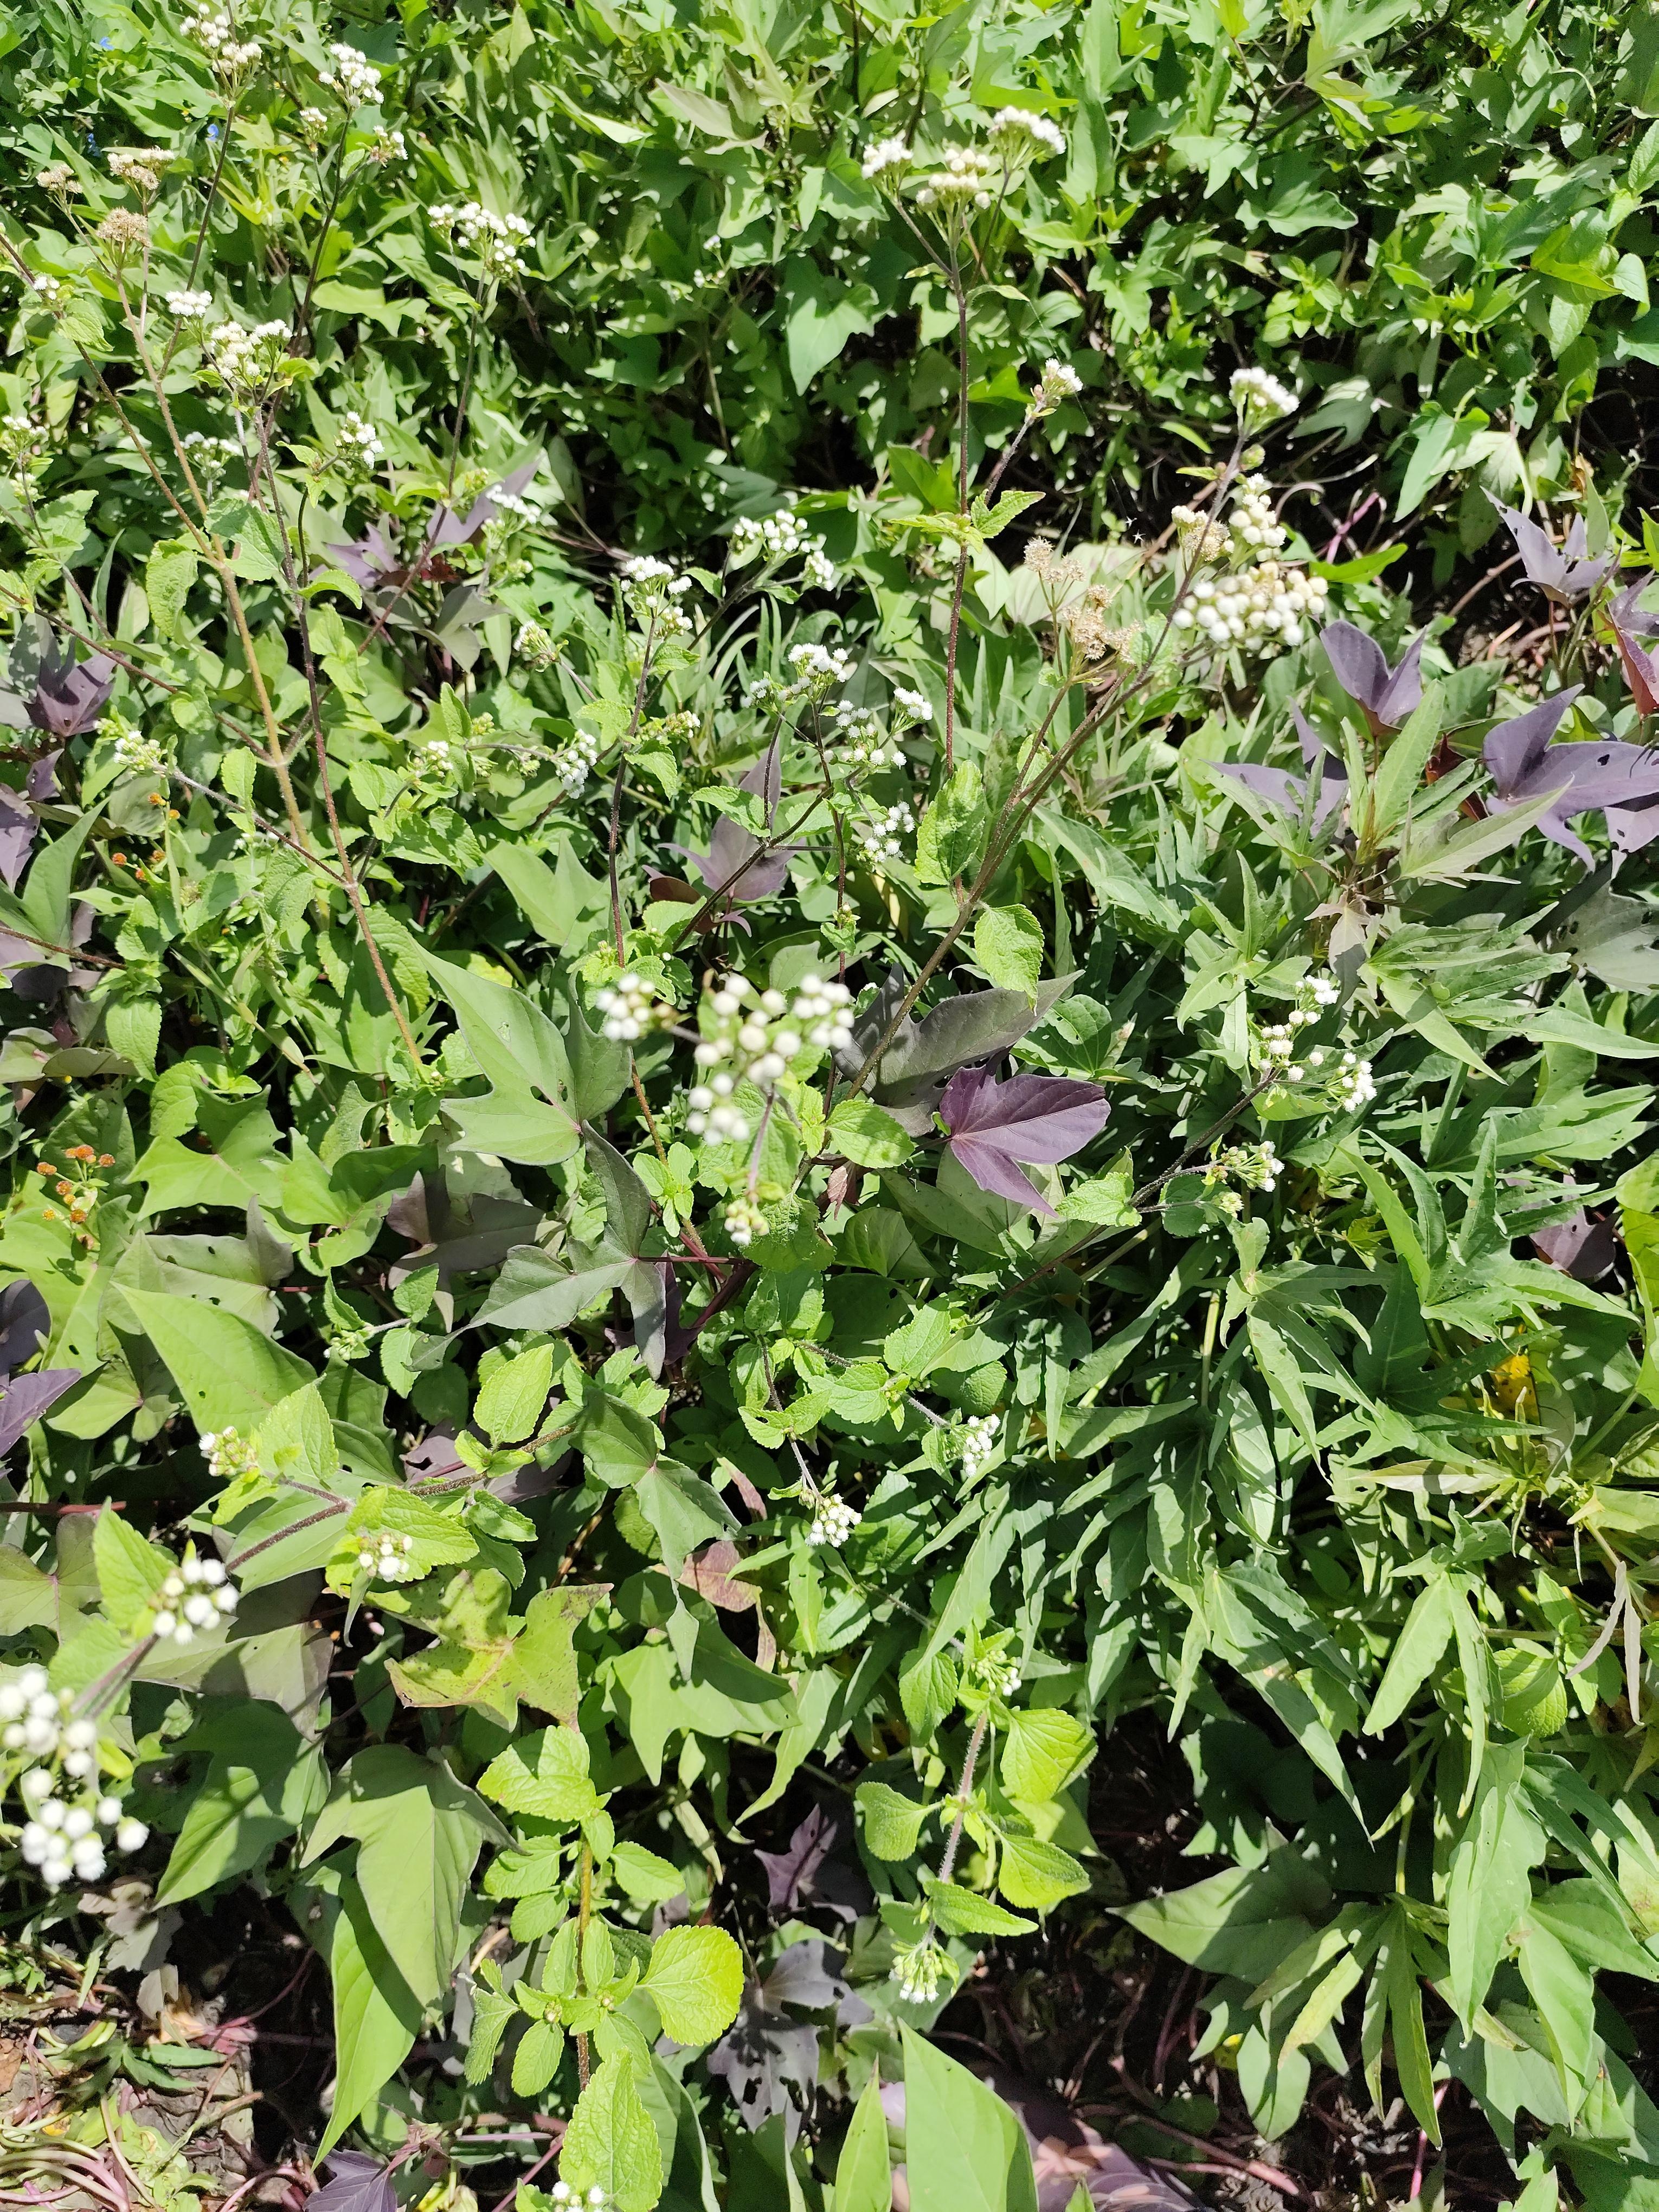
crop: pearl millet
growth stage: filling grain
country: Tanzania
